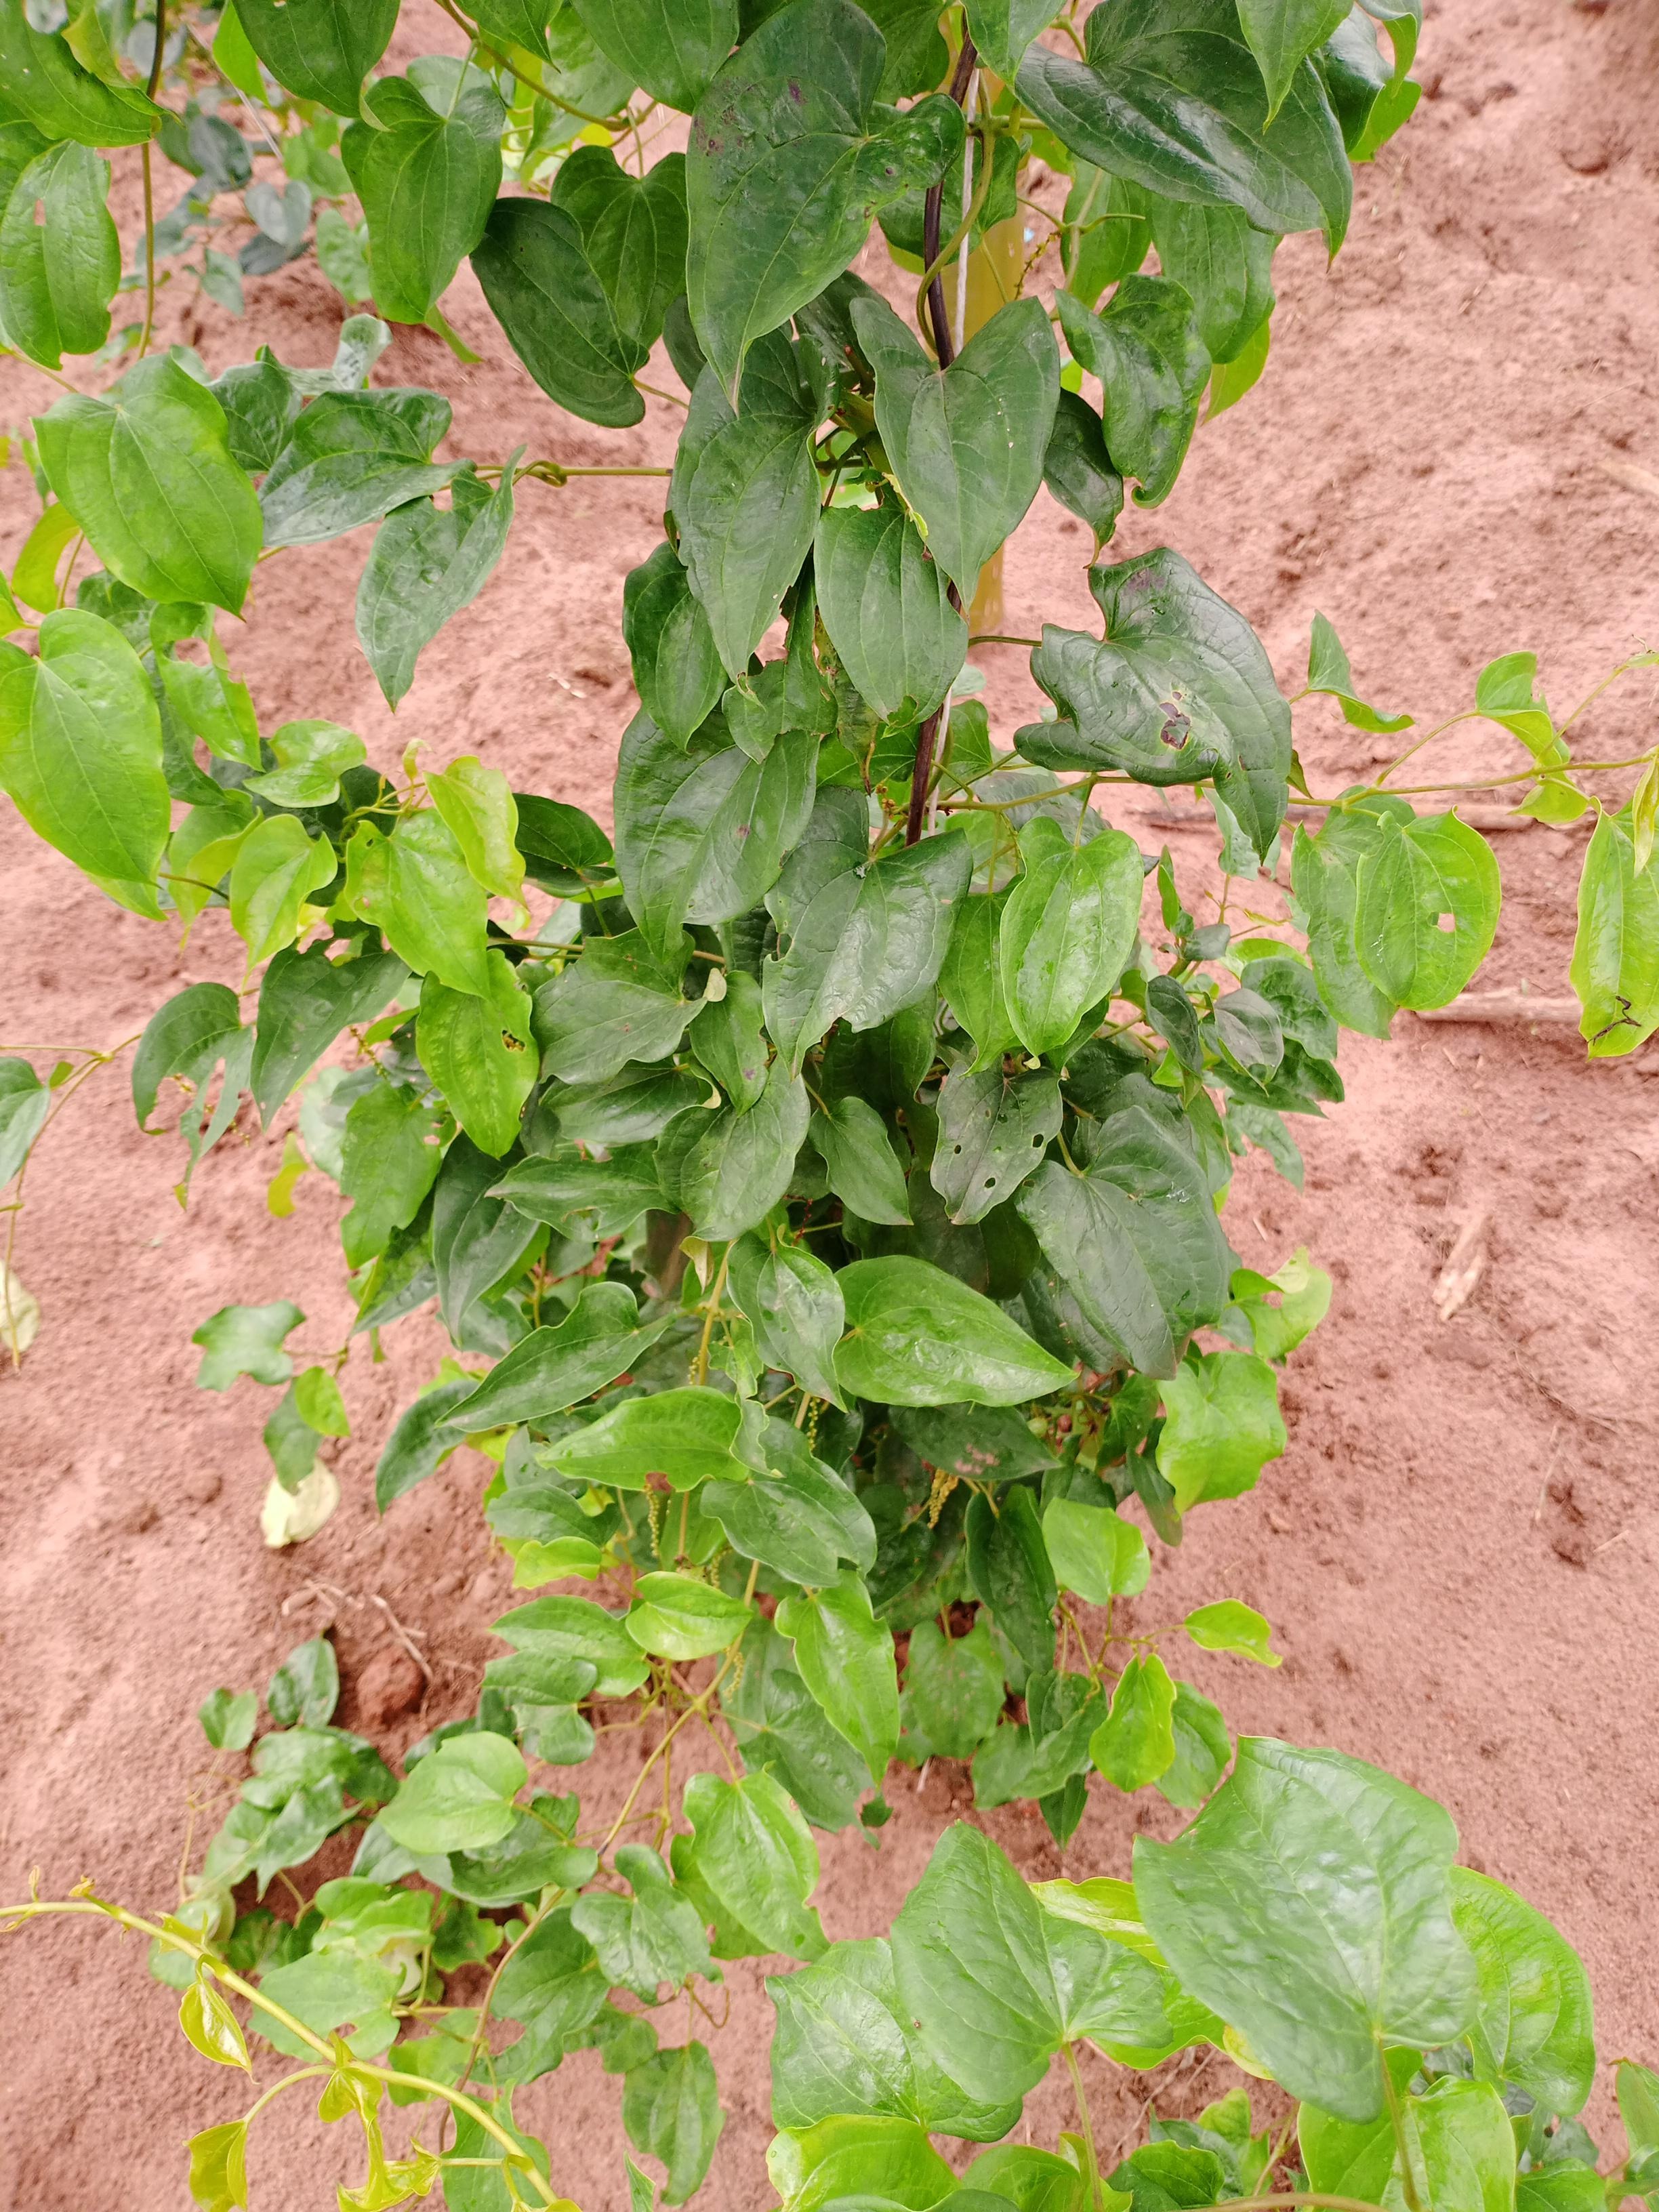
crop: yam
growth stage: vegetative
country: Nigeria
